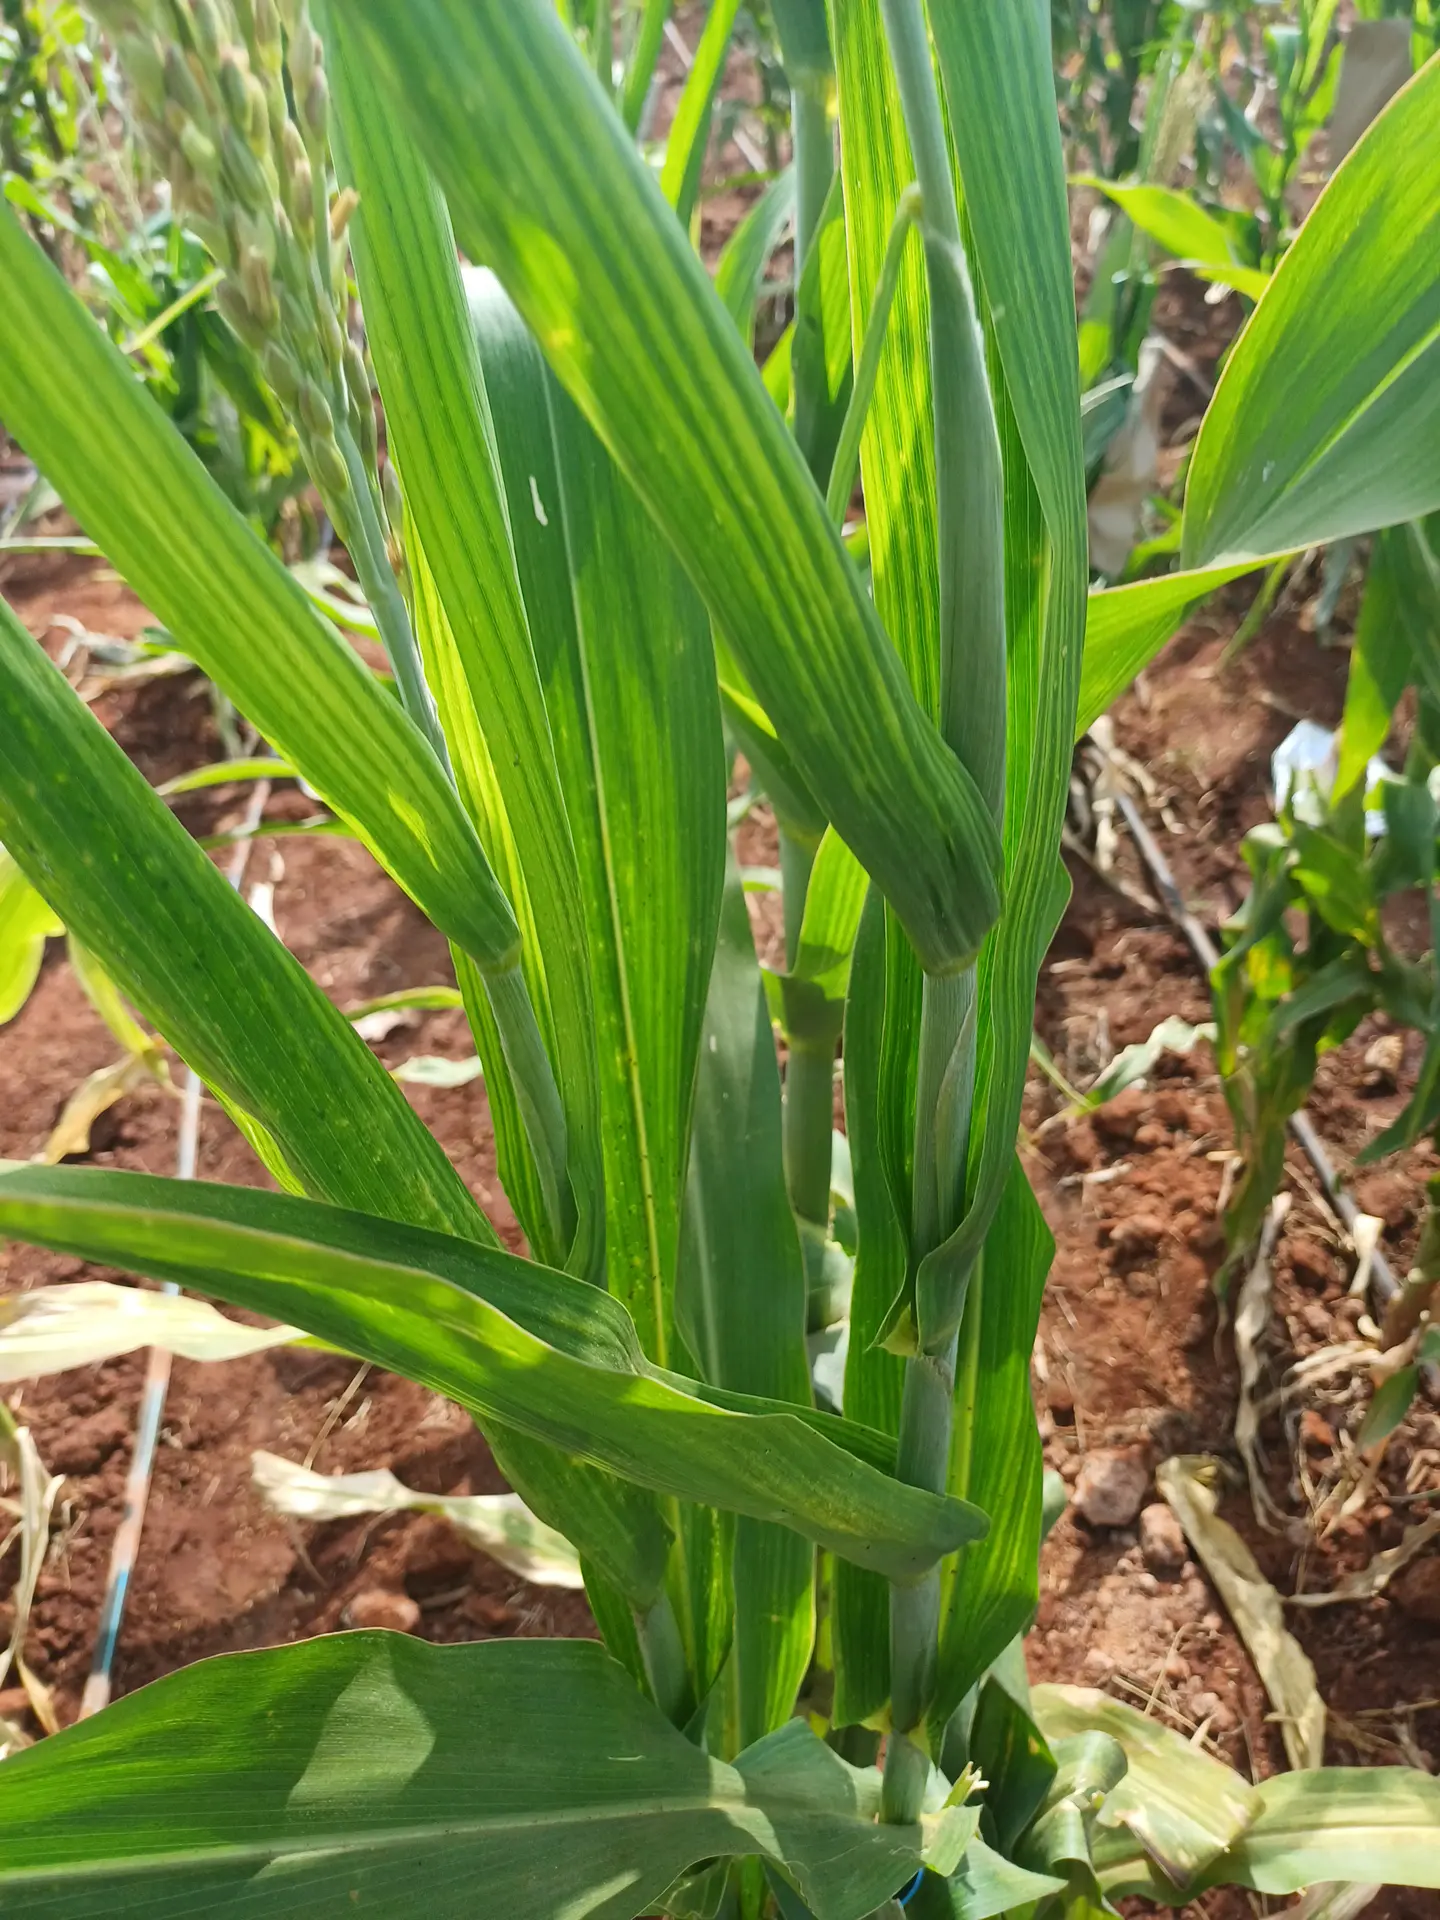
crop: maize
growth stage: flowering
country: Kenya
